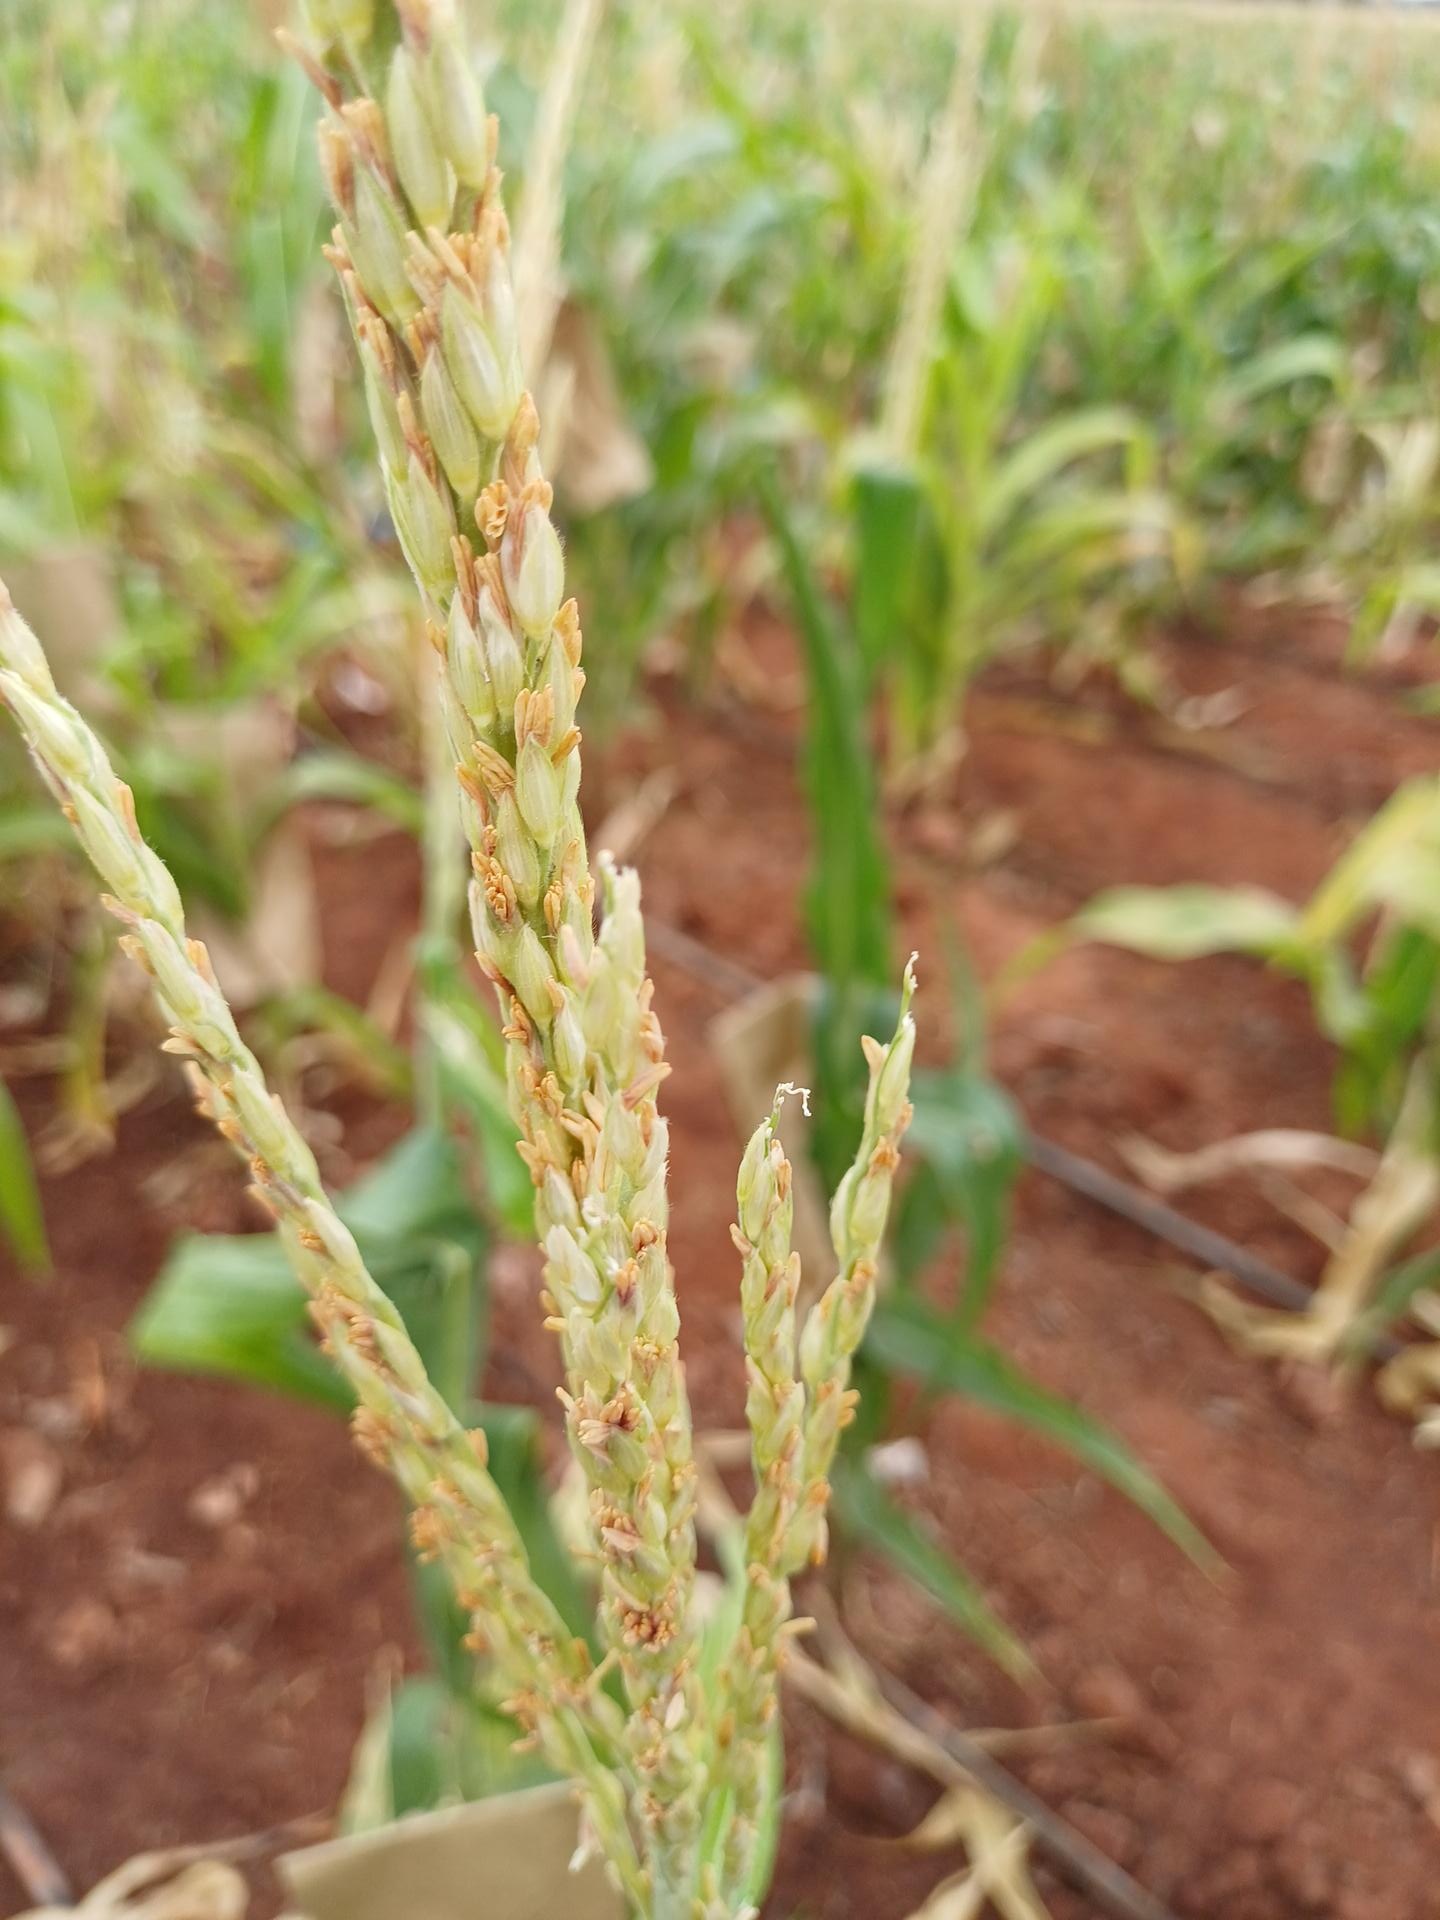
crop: maize
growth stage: flowering
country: Kenya
